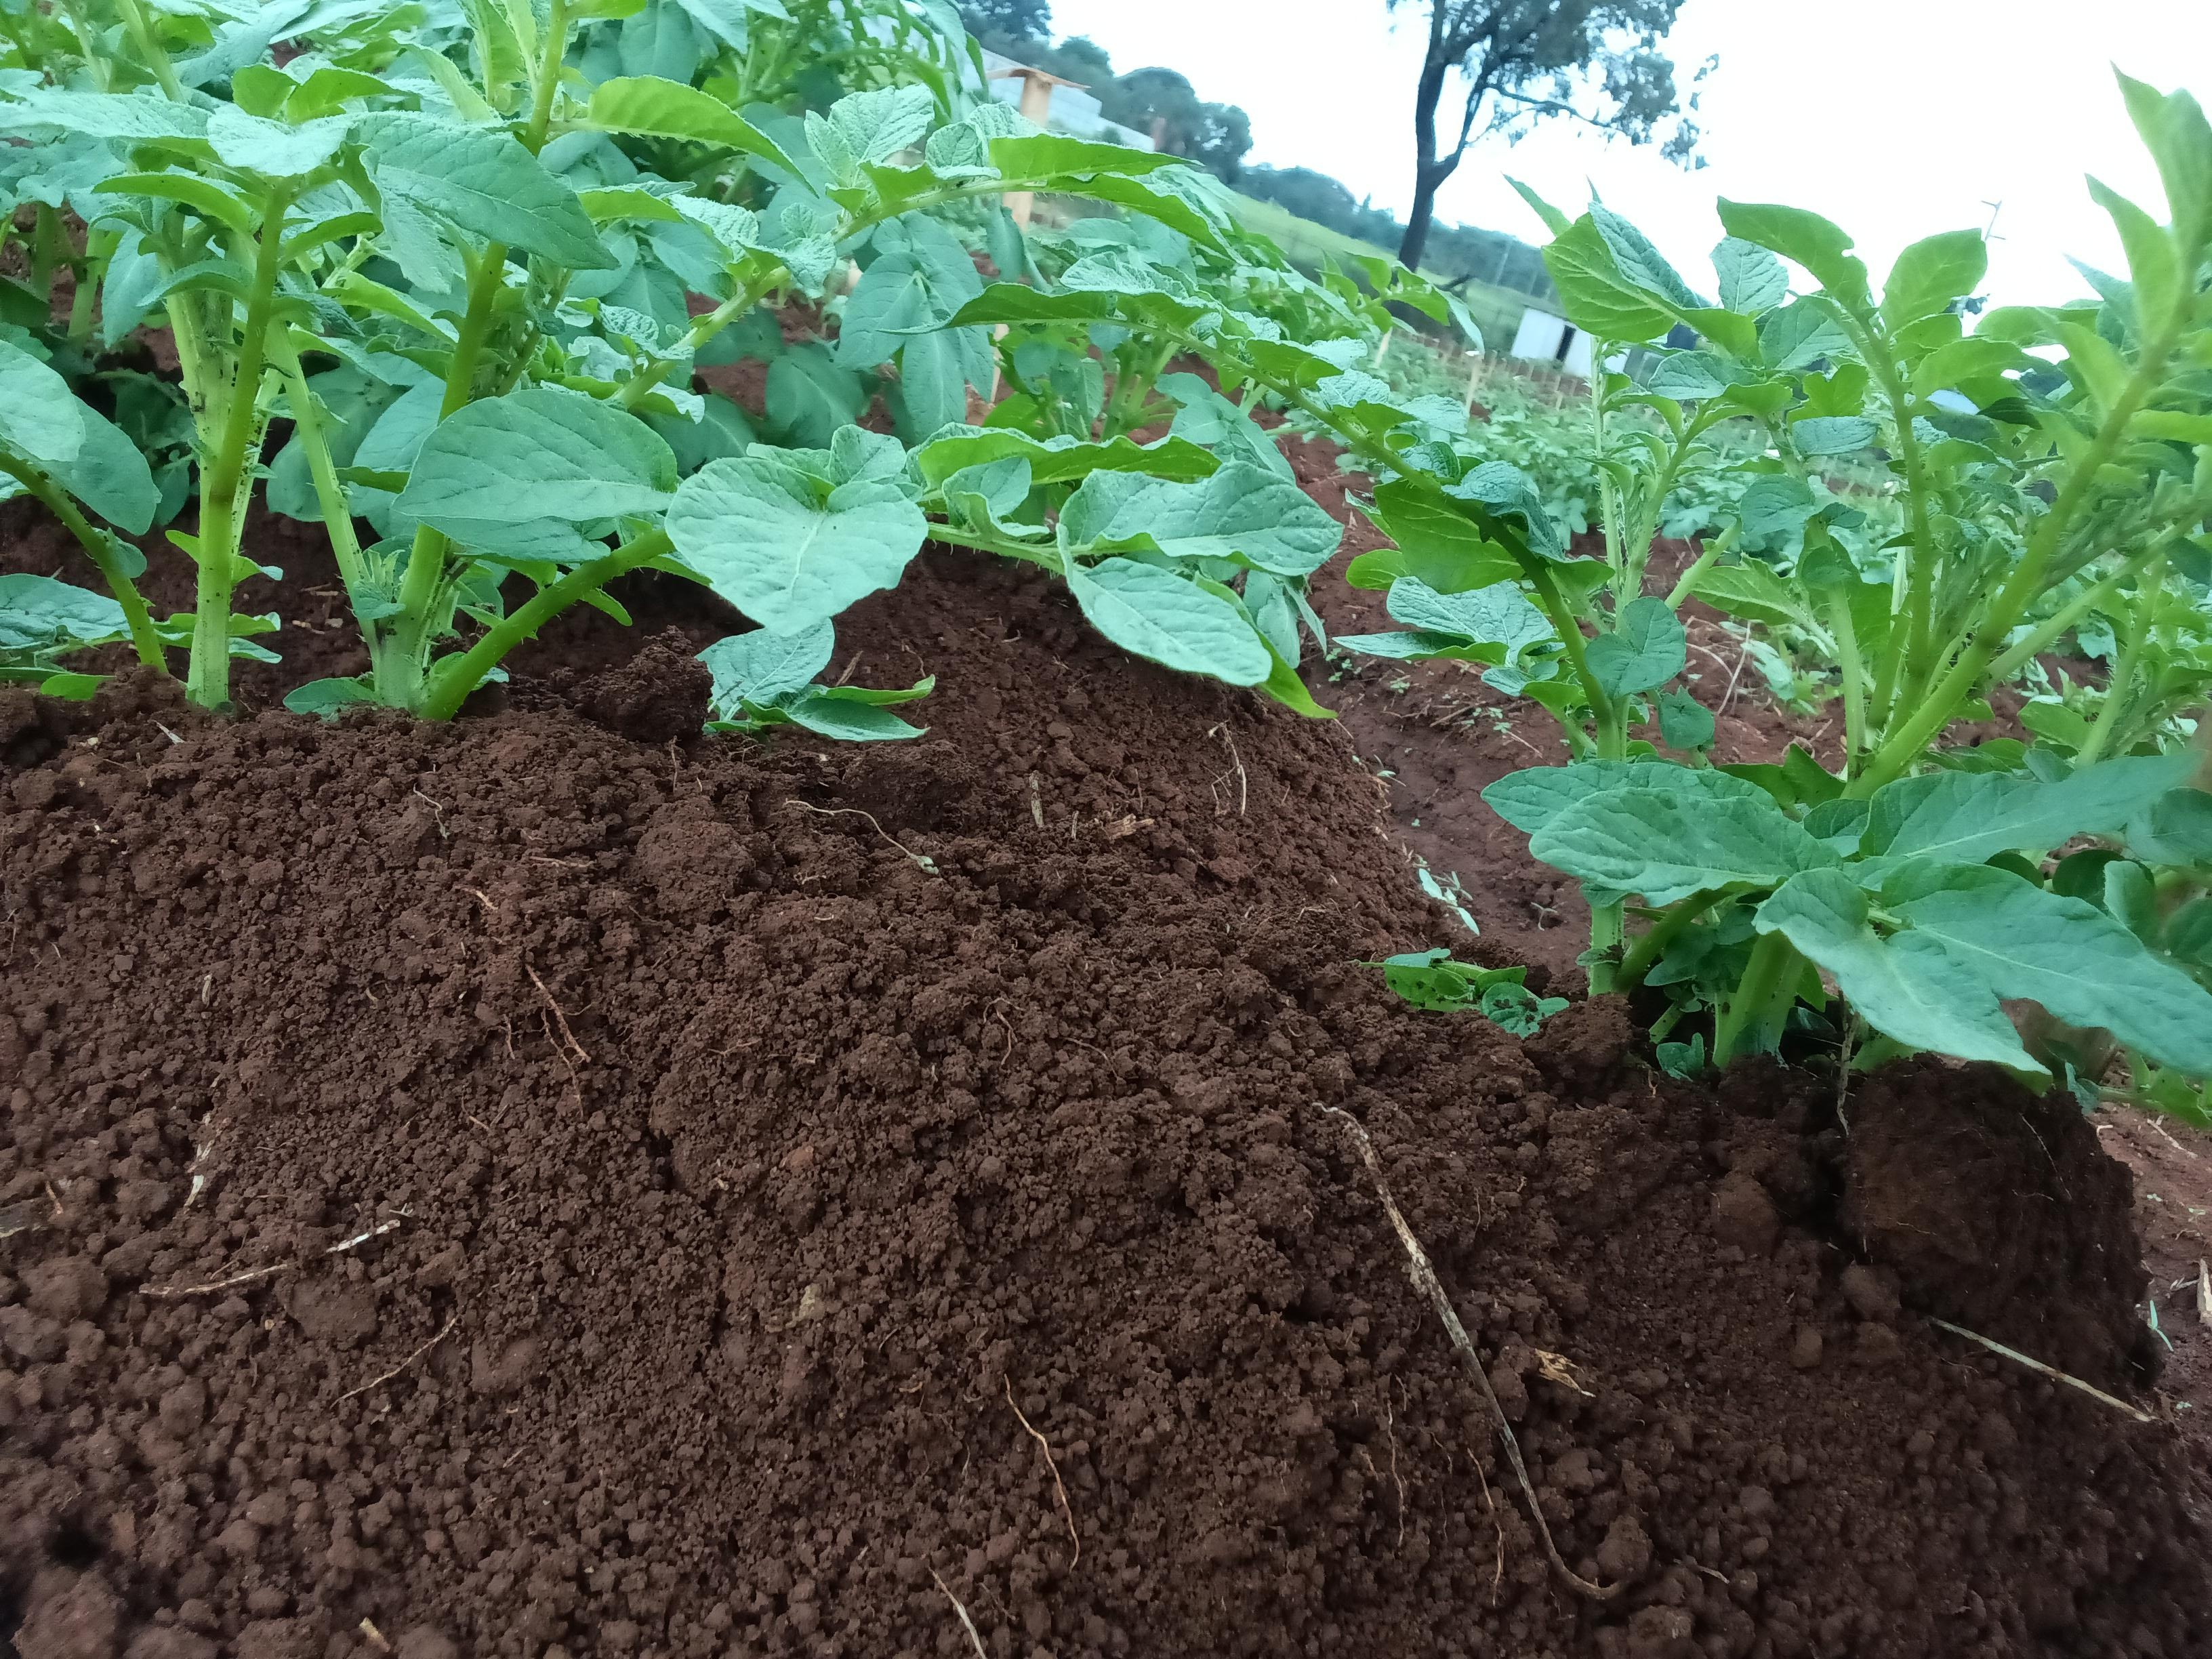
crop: potato
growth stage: emergence
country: Kenya
